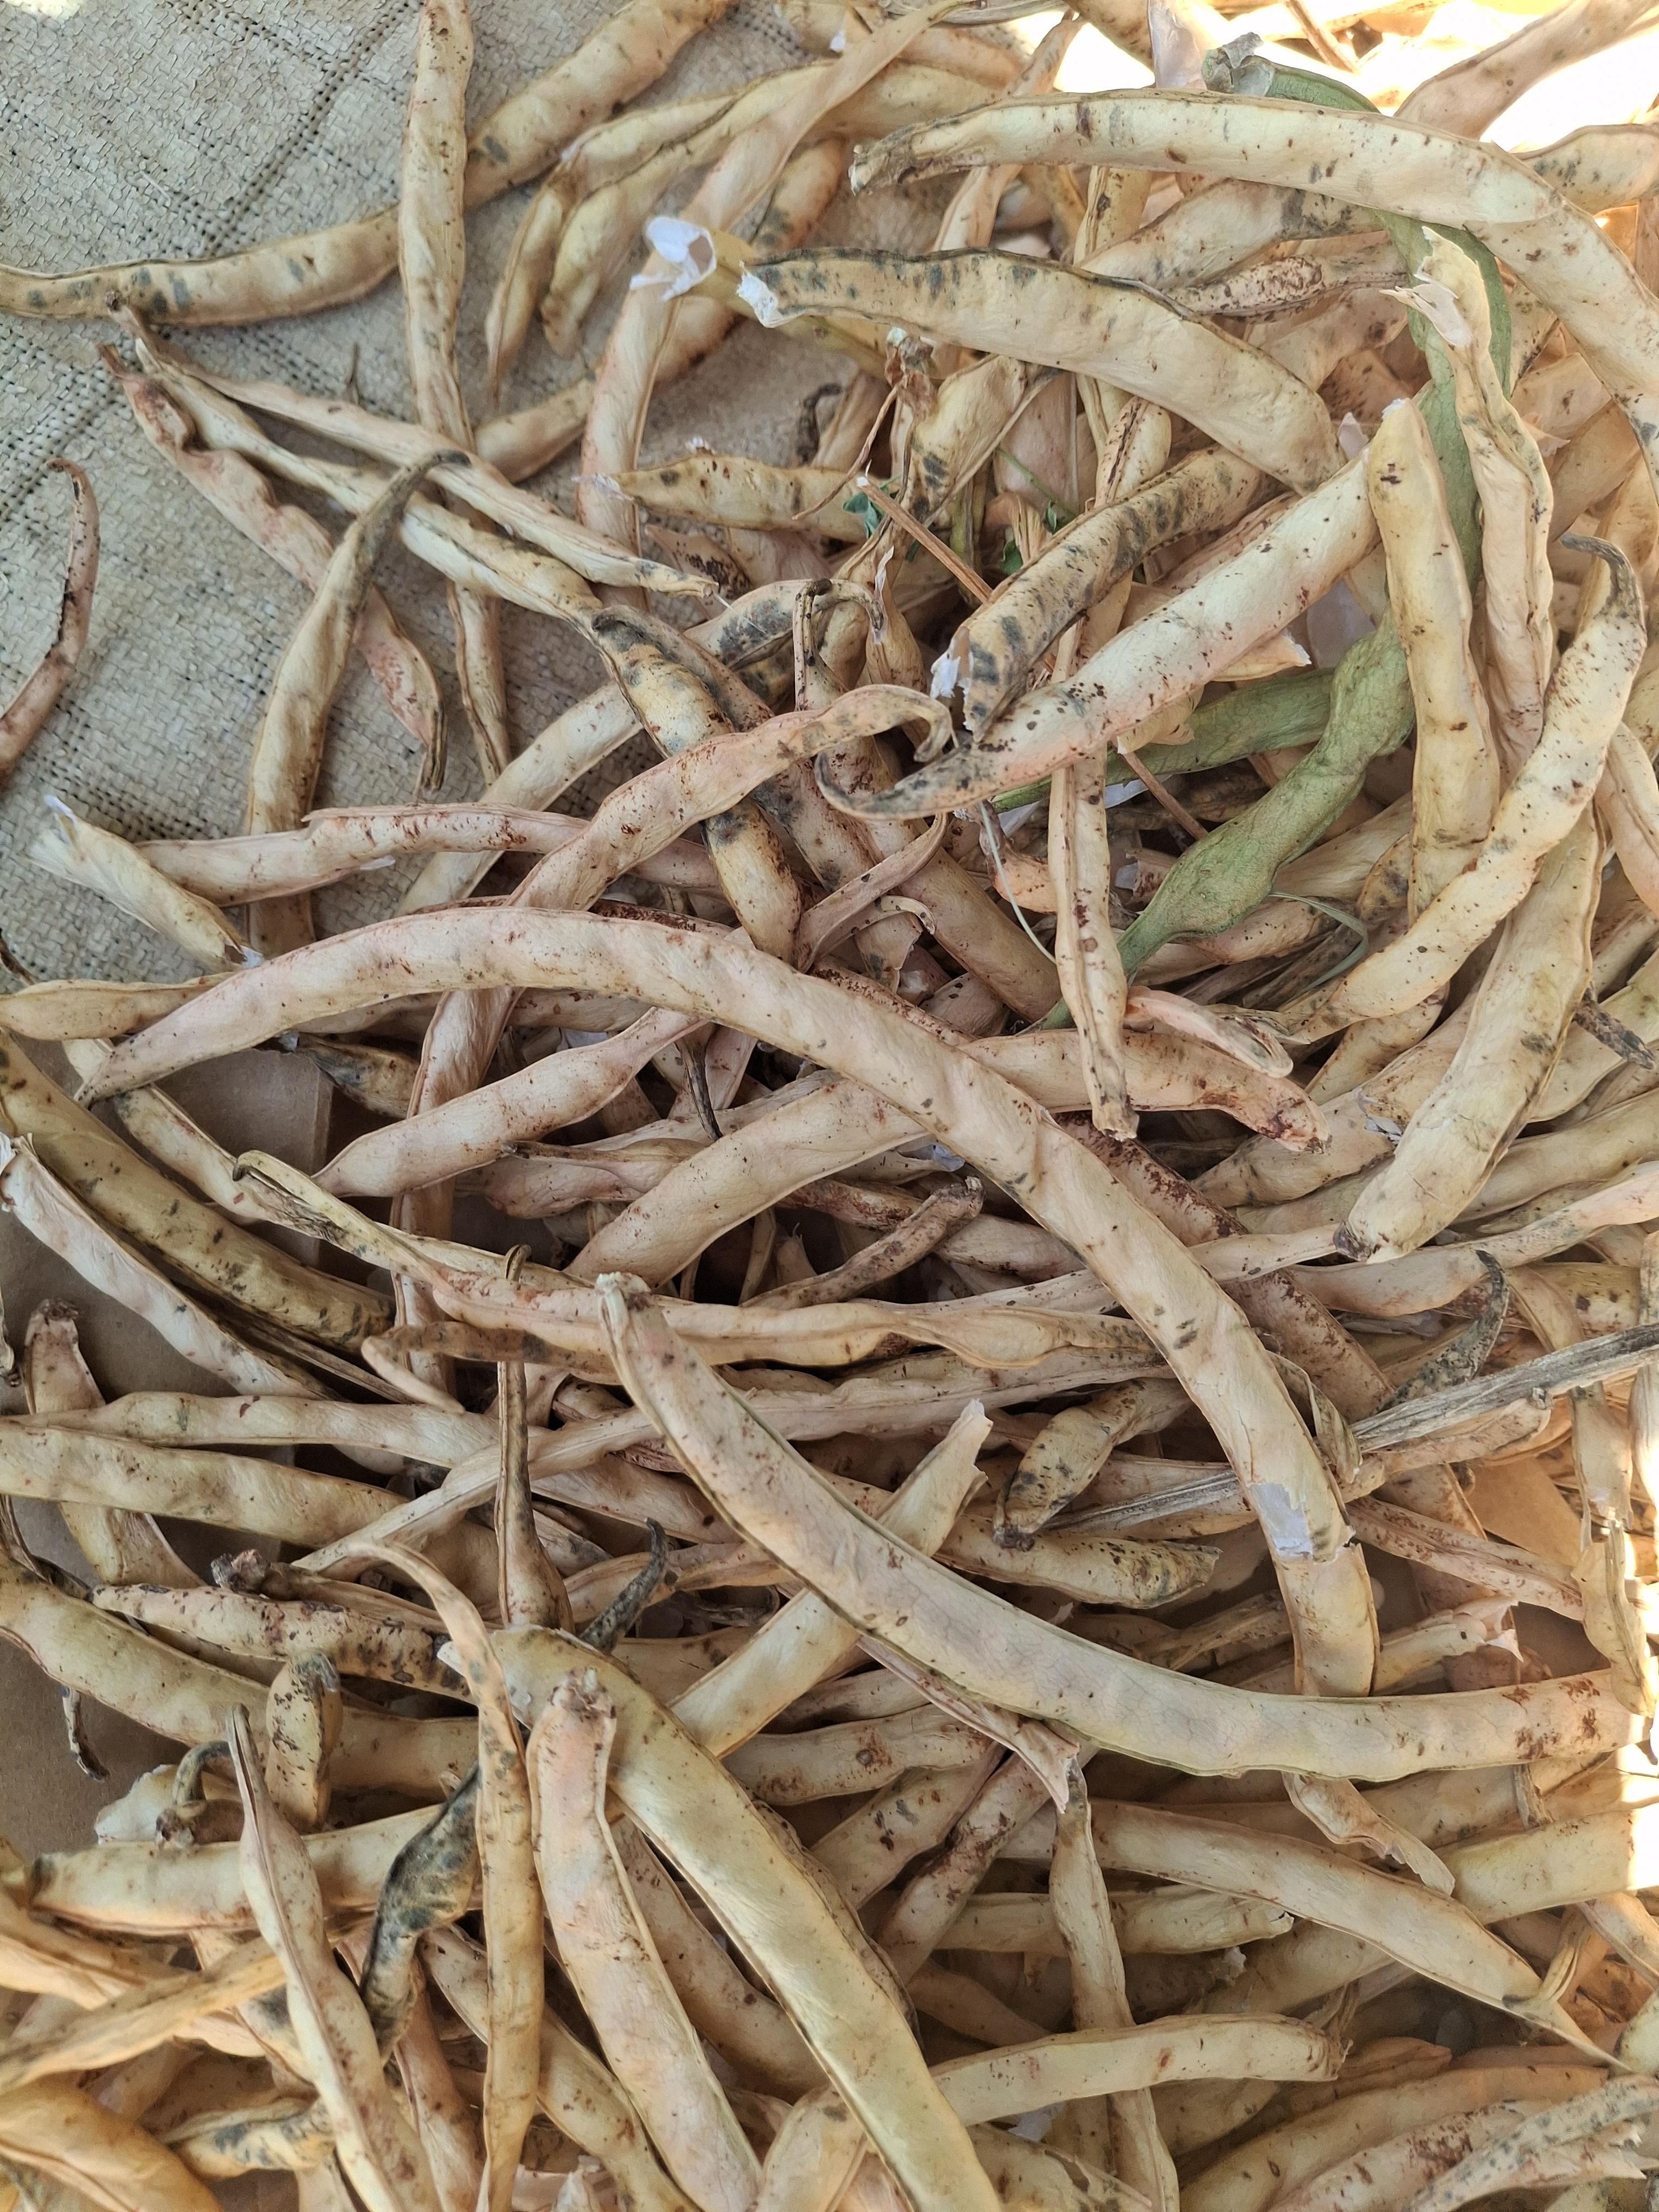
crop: cowpea
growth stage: harvest
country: Nigeria
